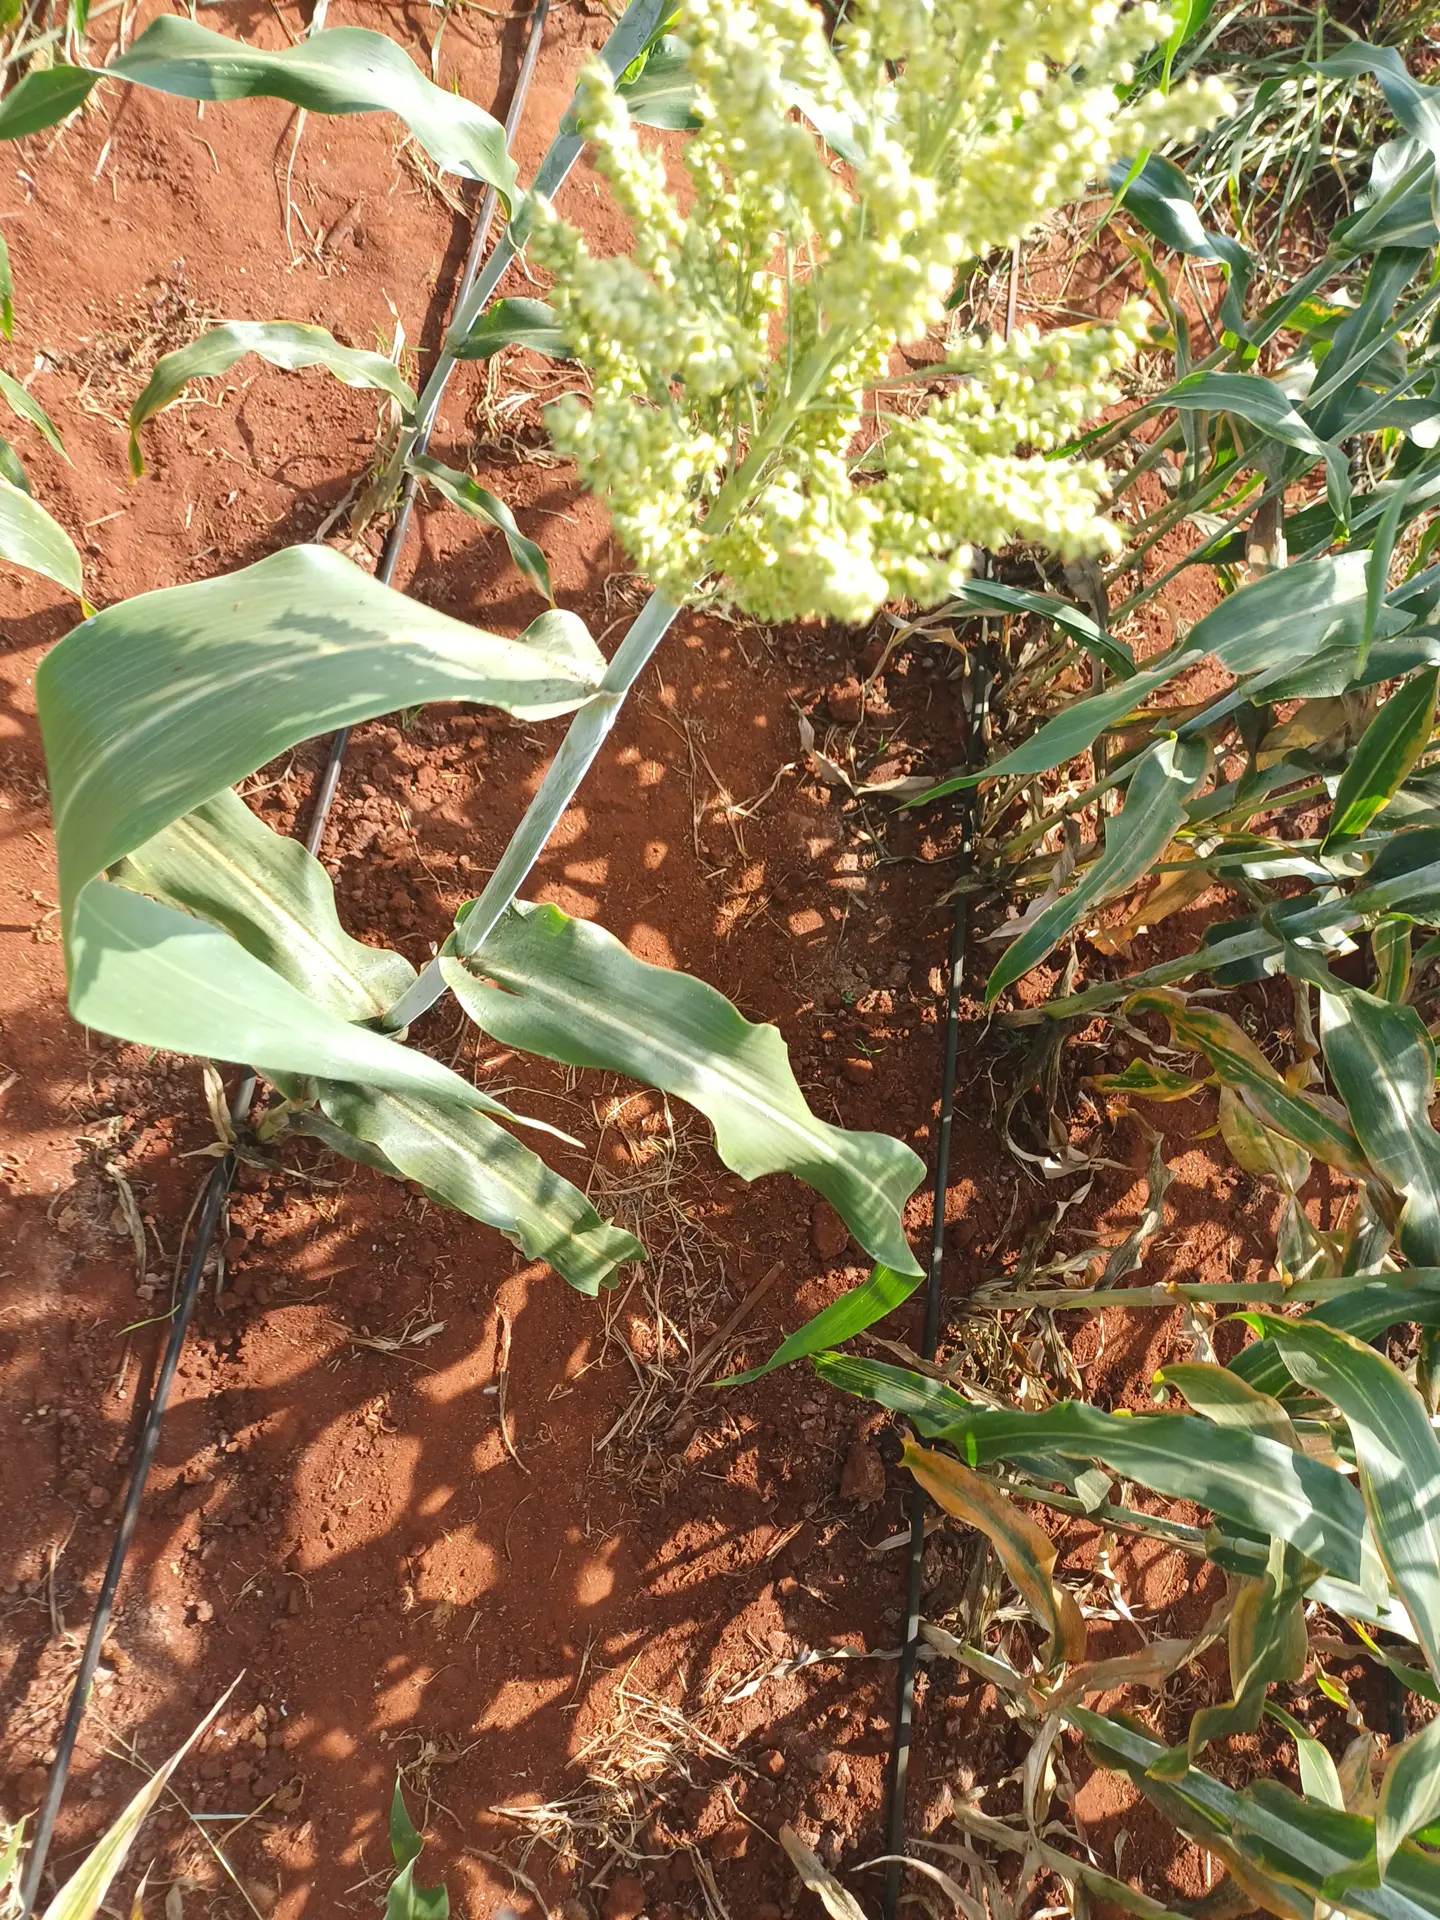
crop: sorghum
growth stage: filling grain
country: Kenya
